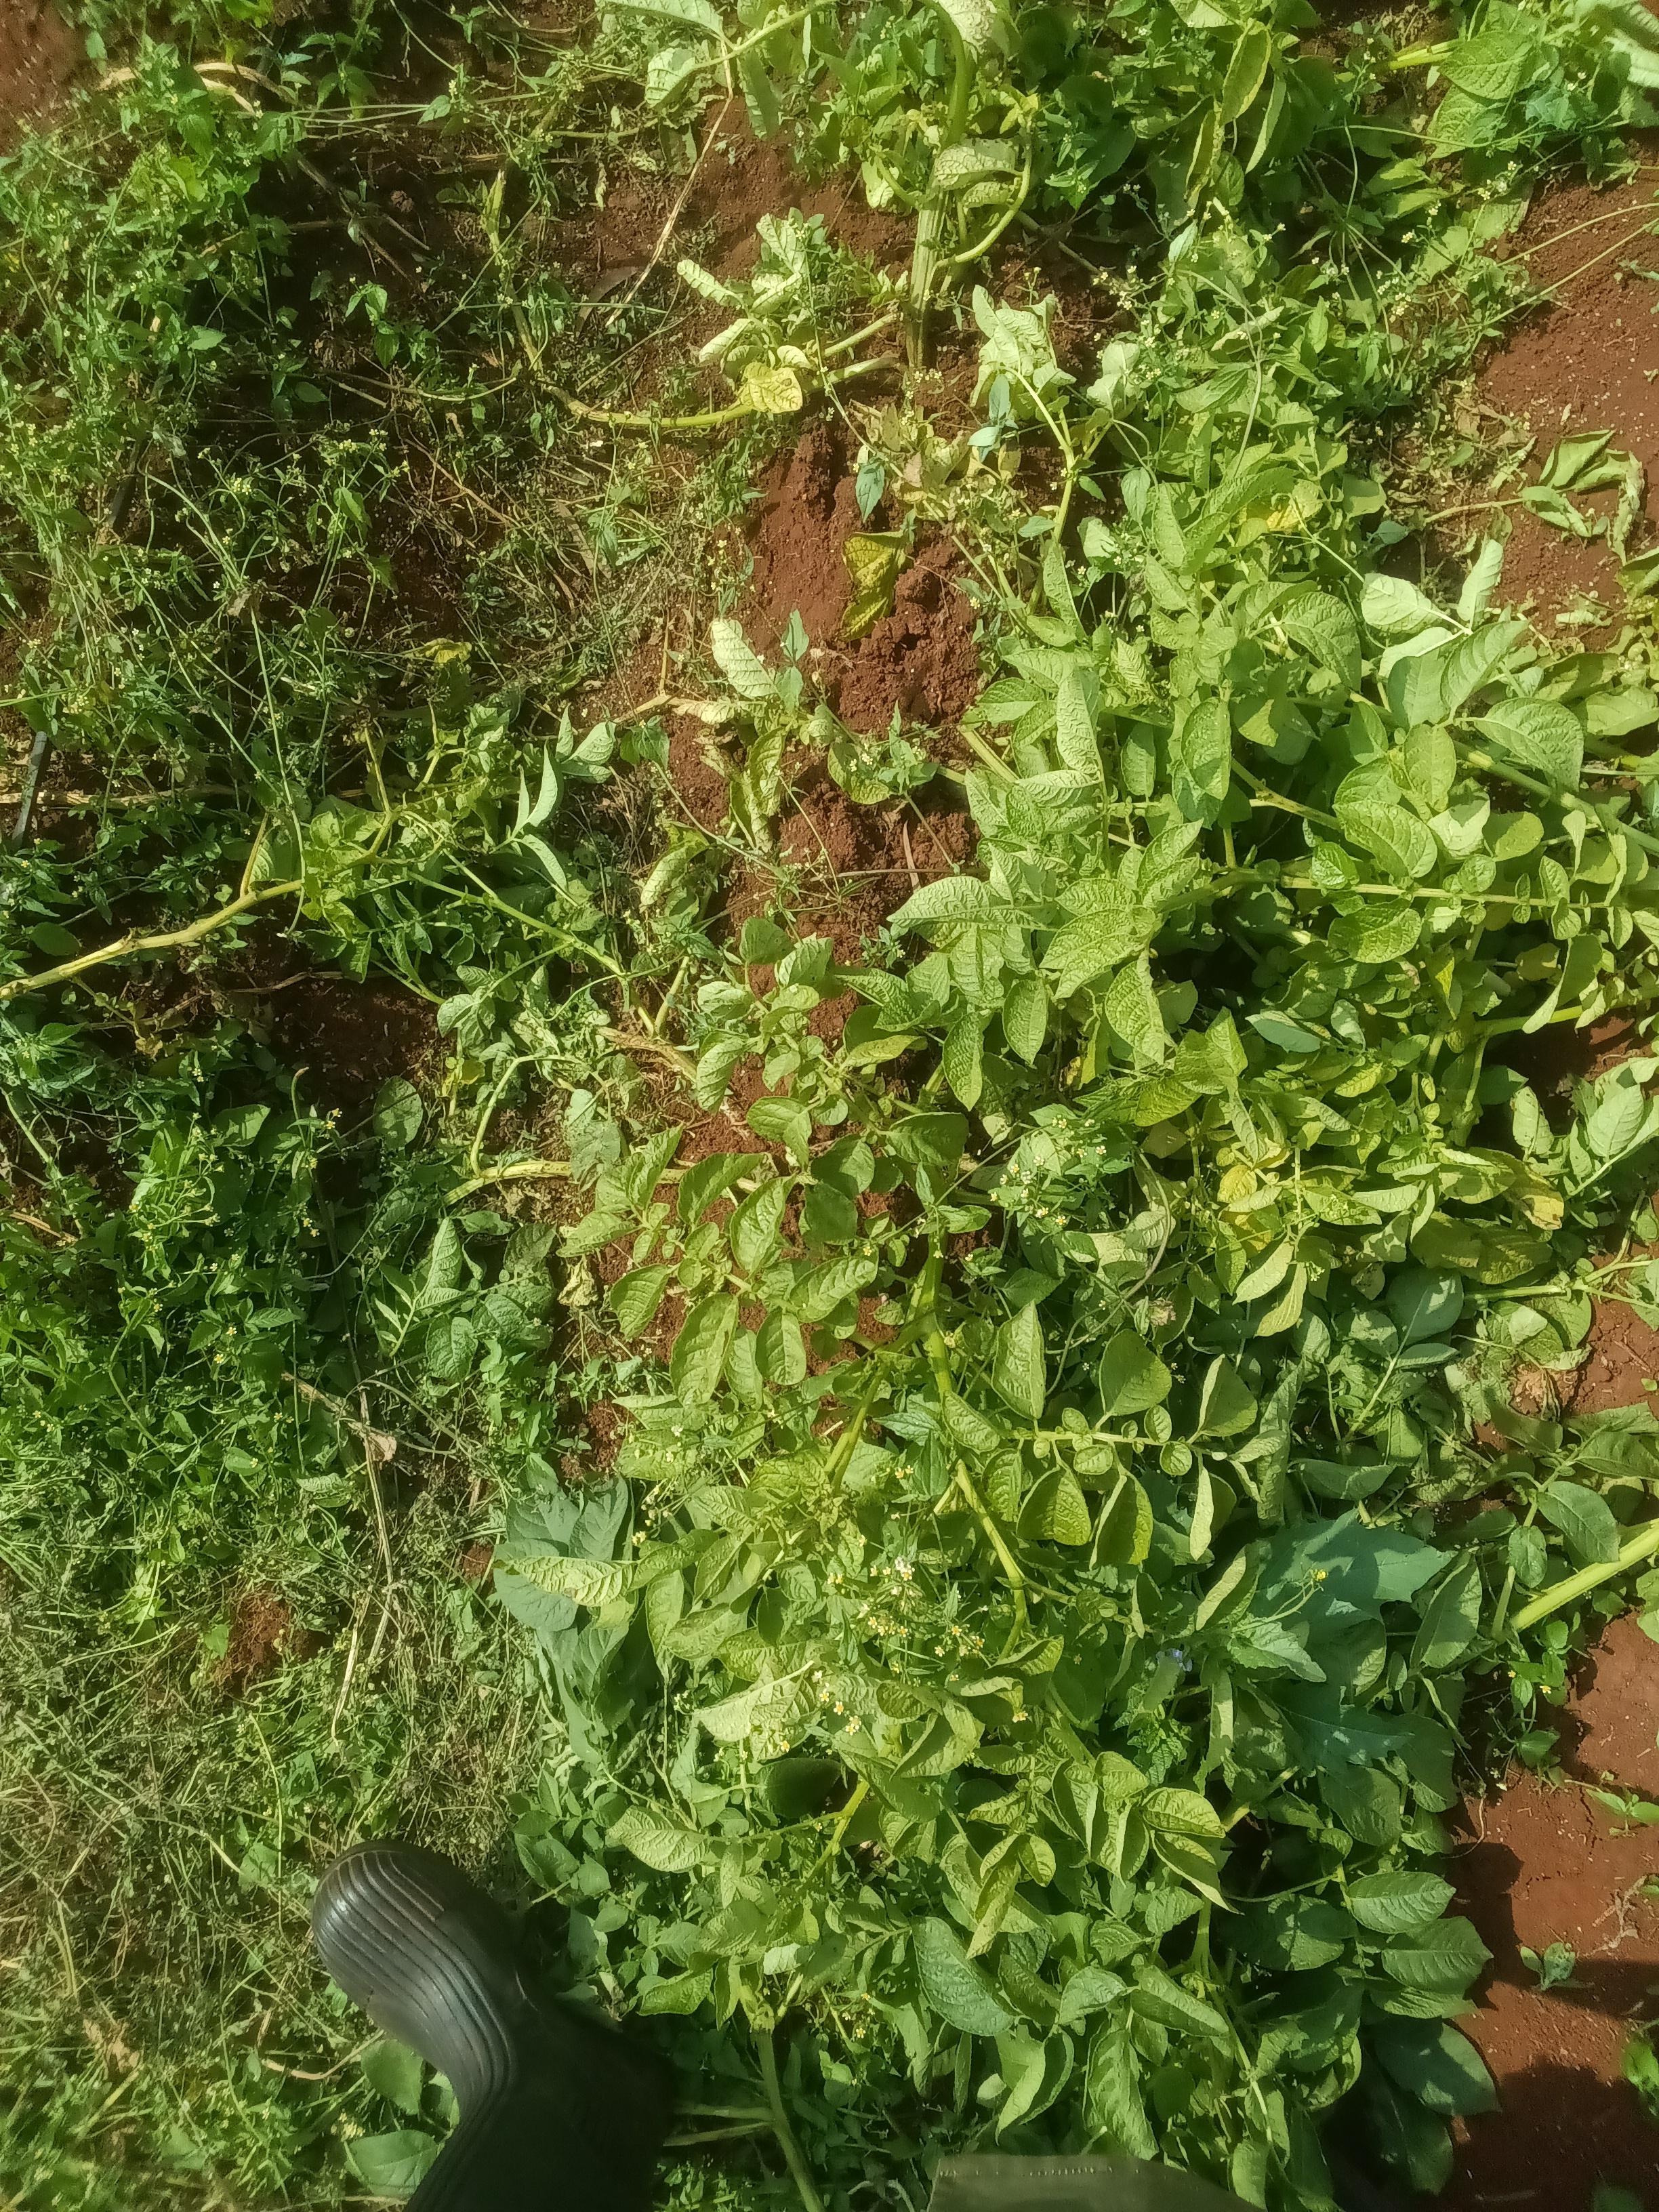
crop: potato
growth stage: maturity
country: Kenya
